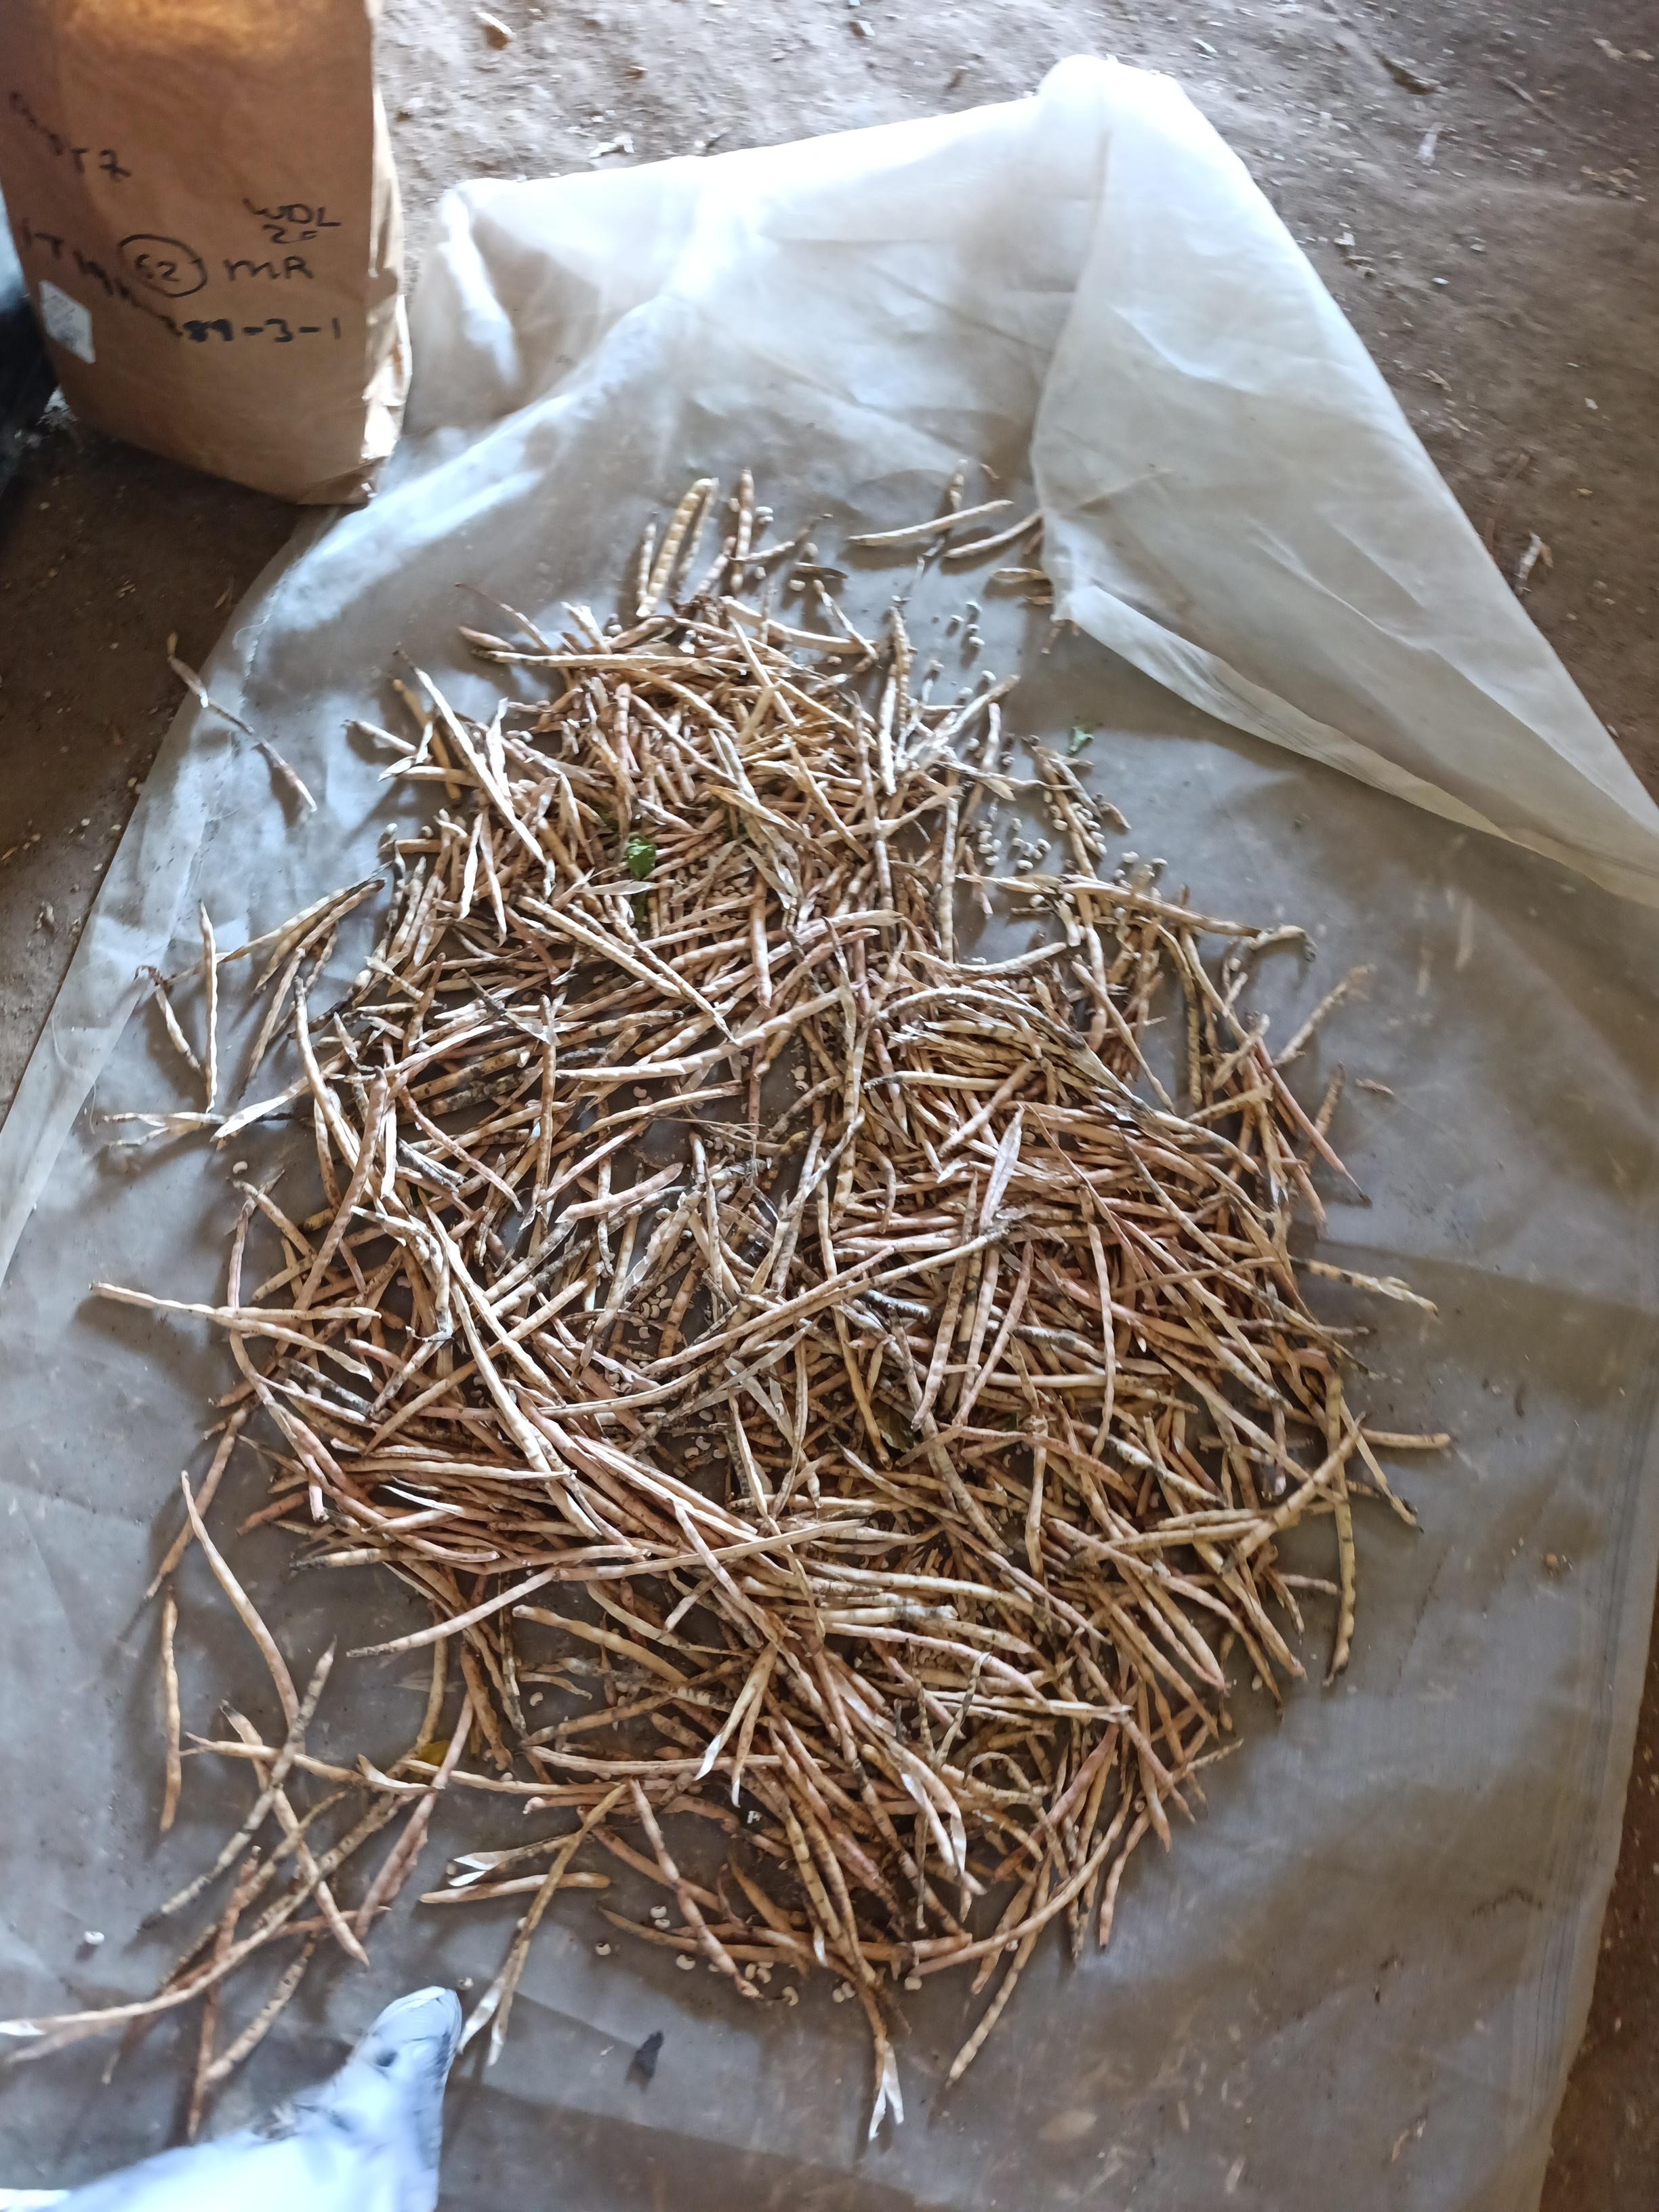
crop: cowpea
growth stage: harvest
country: Nigeria
